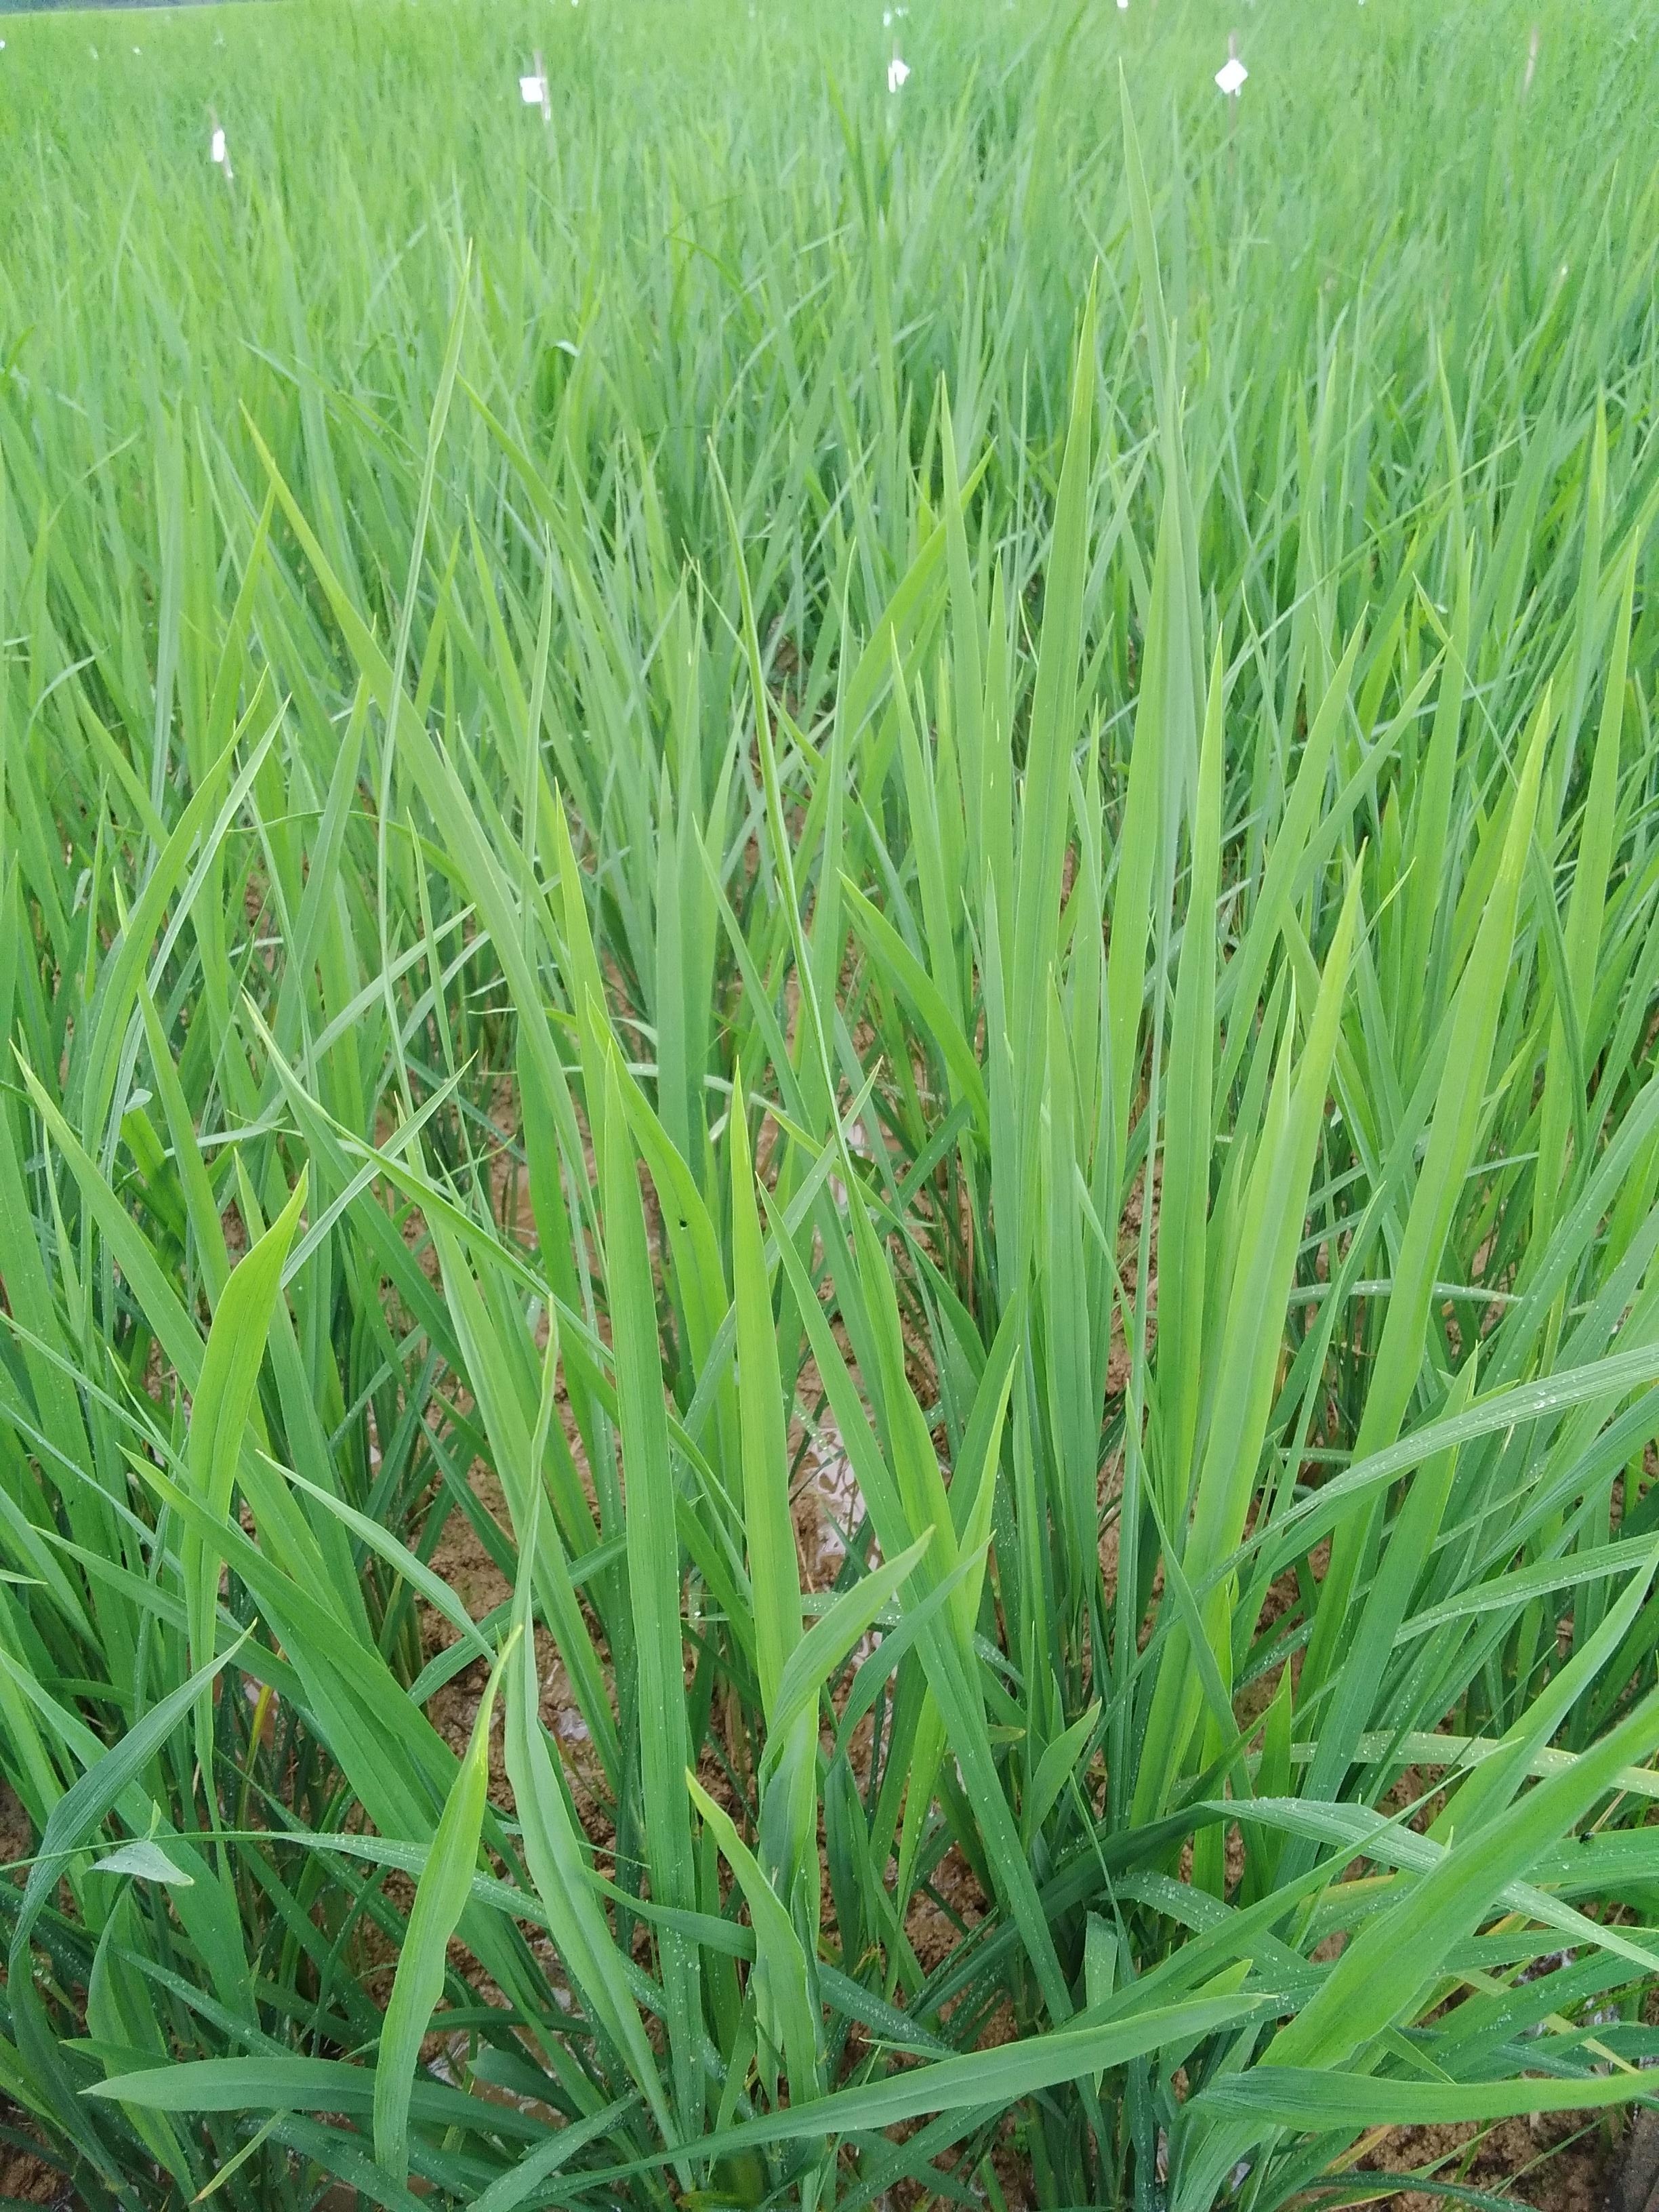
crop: rice
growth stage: vegetative
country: Nigeria
